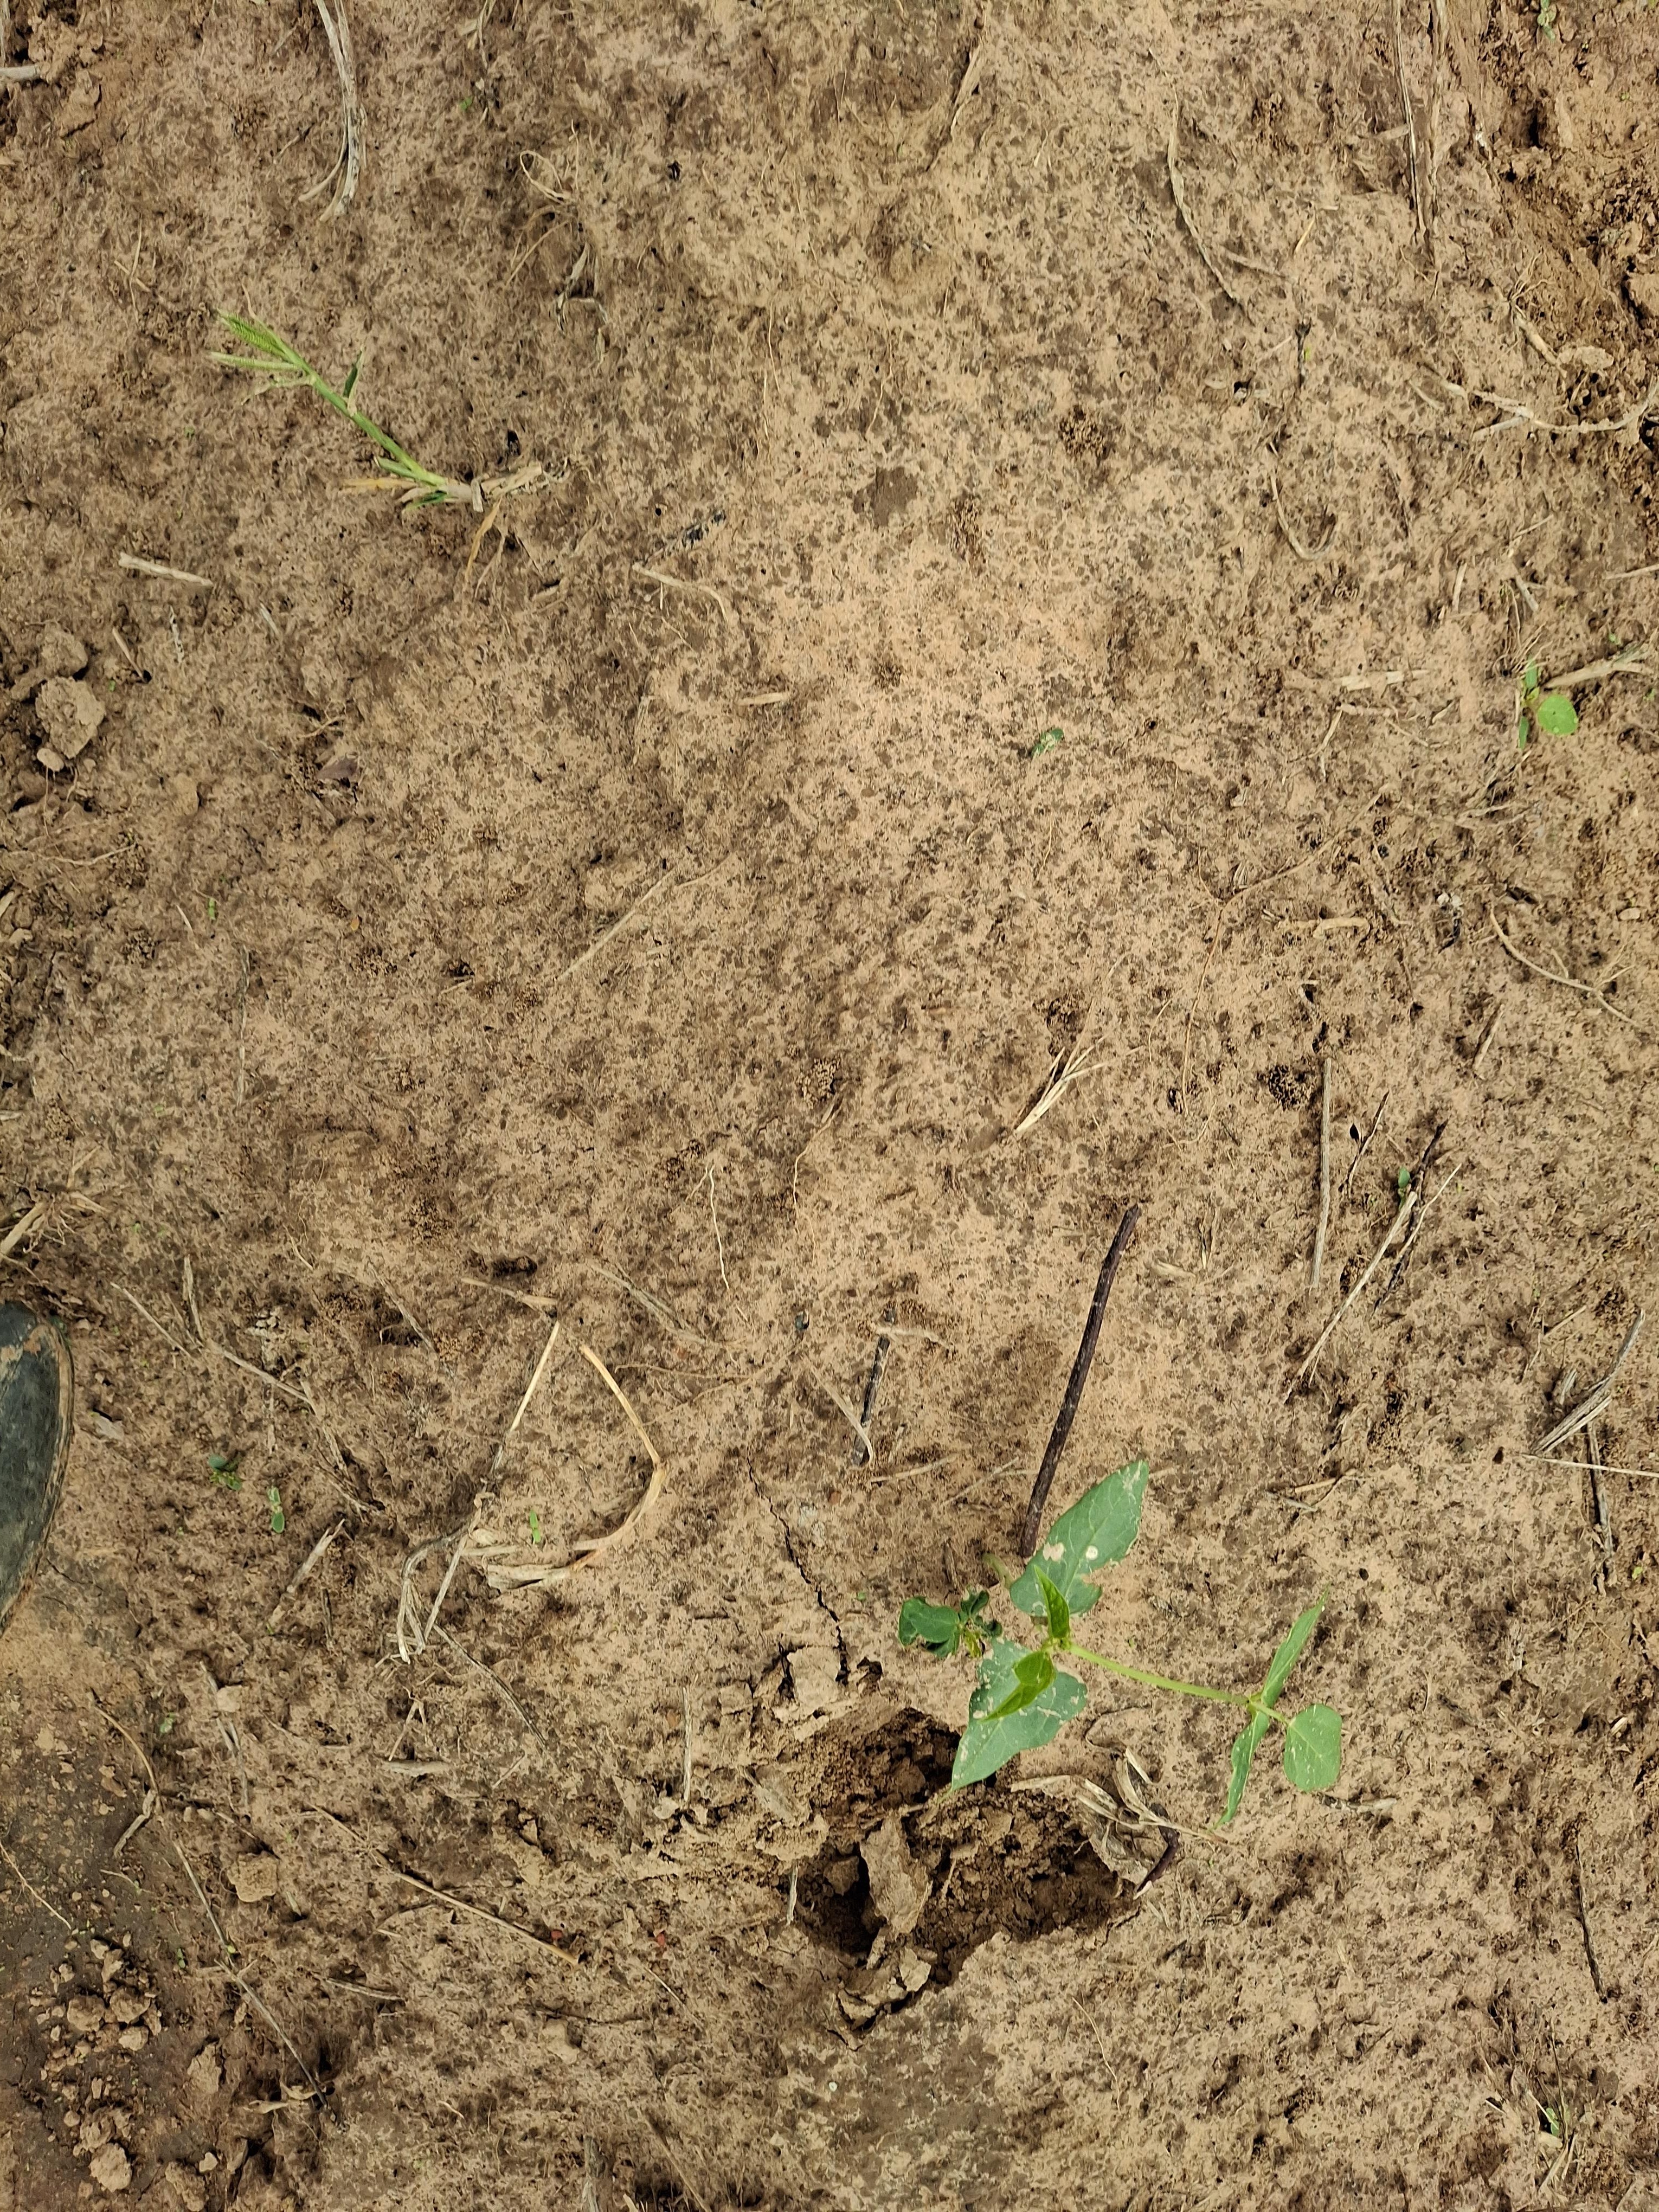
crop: cowpea
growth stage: emergence
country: Nigeria
